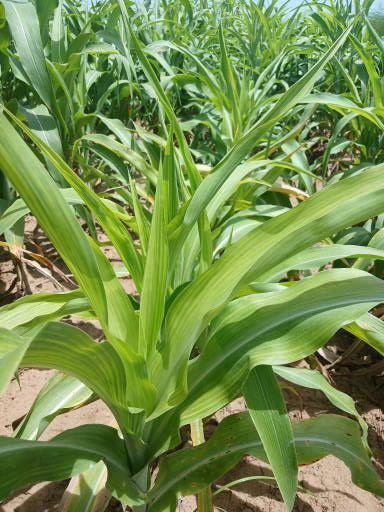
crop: sorghum
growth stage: vegetative
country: Senegal
